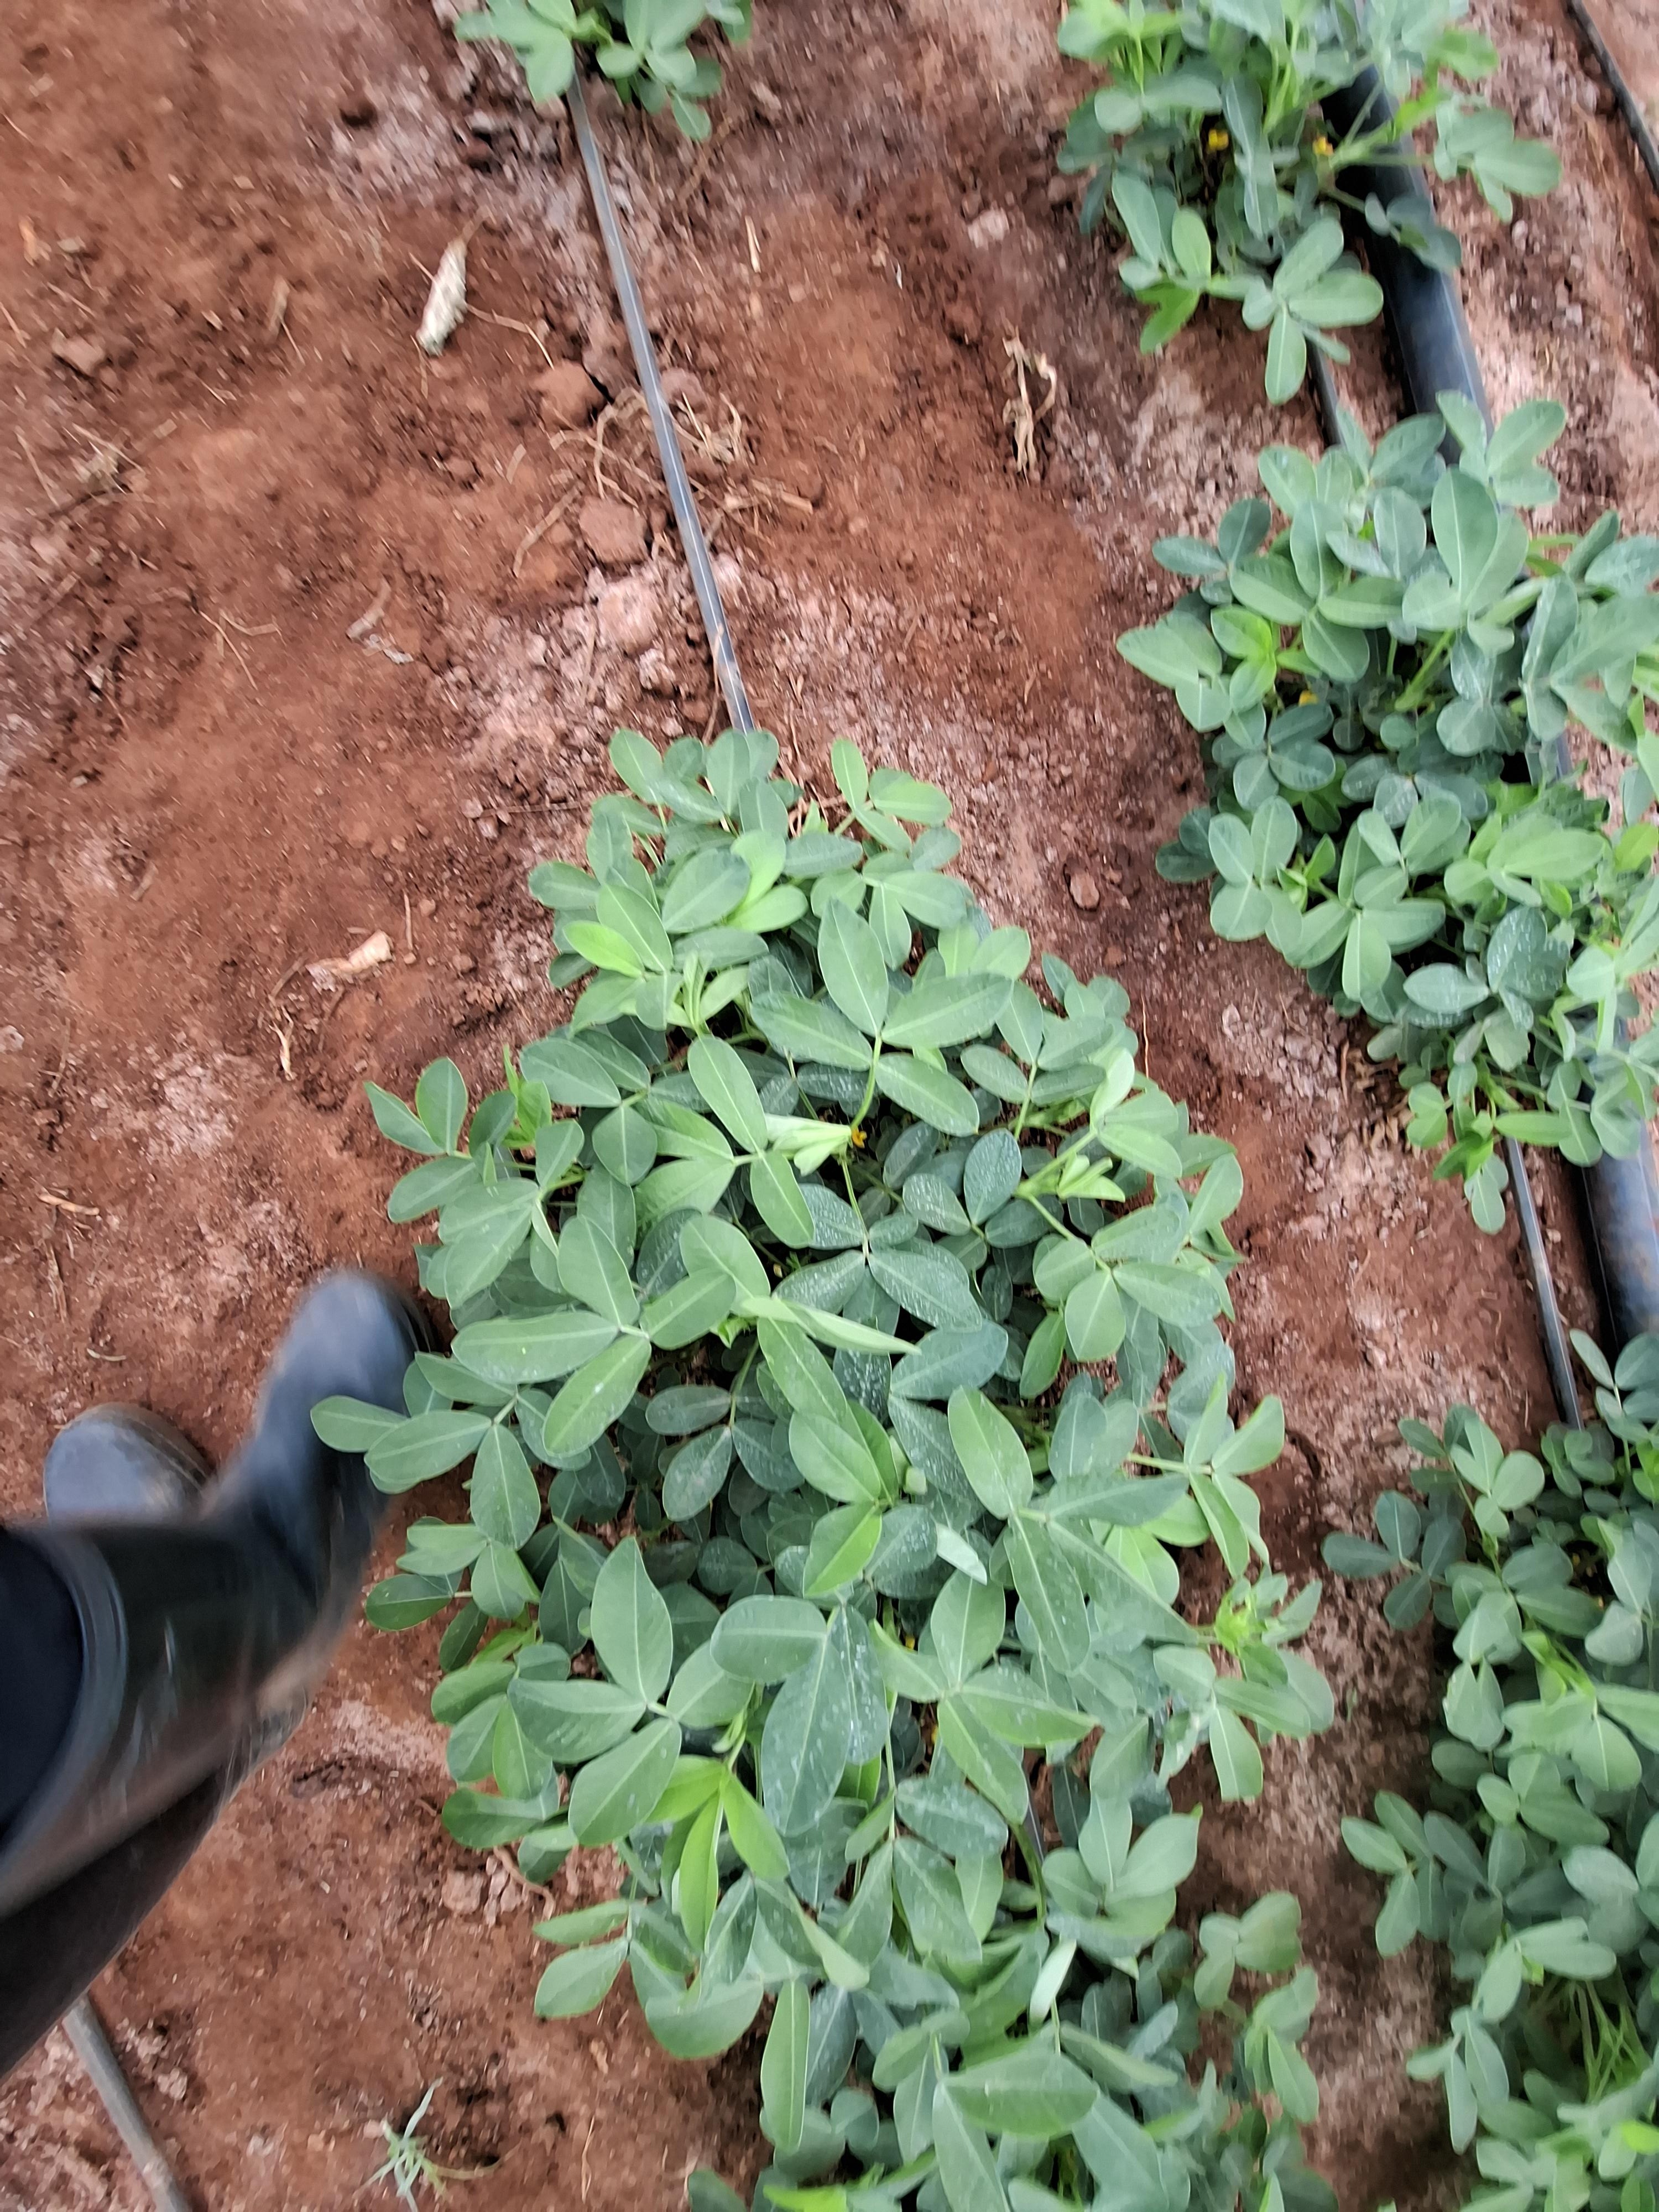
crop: groundnut
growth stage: flowering
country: Kenya
